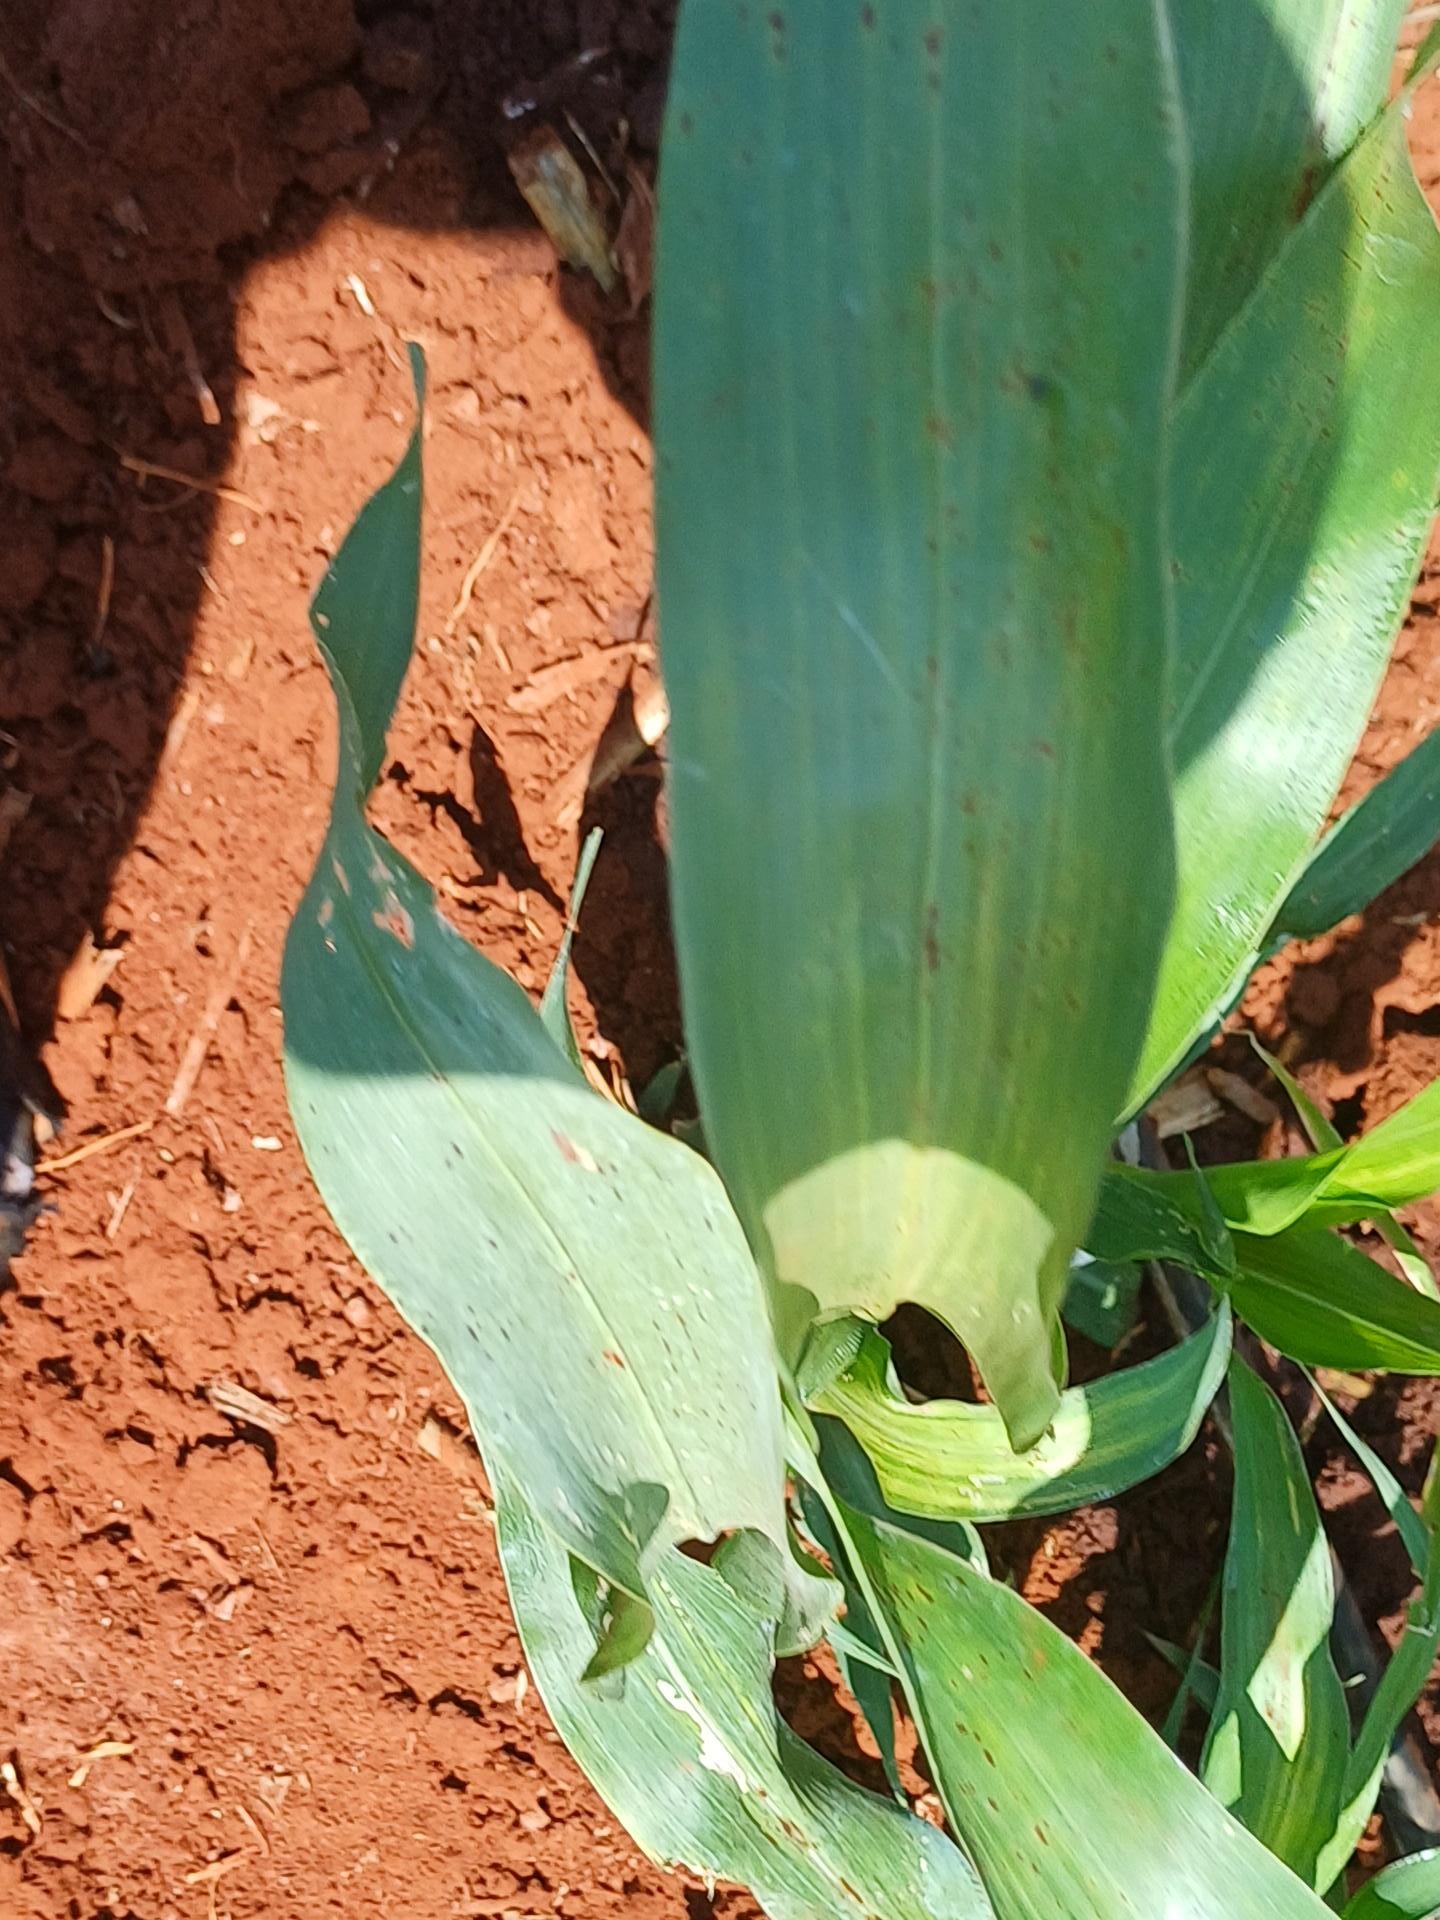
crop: sorghum
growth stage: vegetative
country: Kenya
